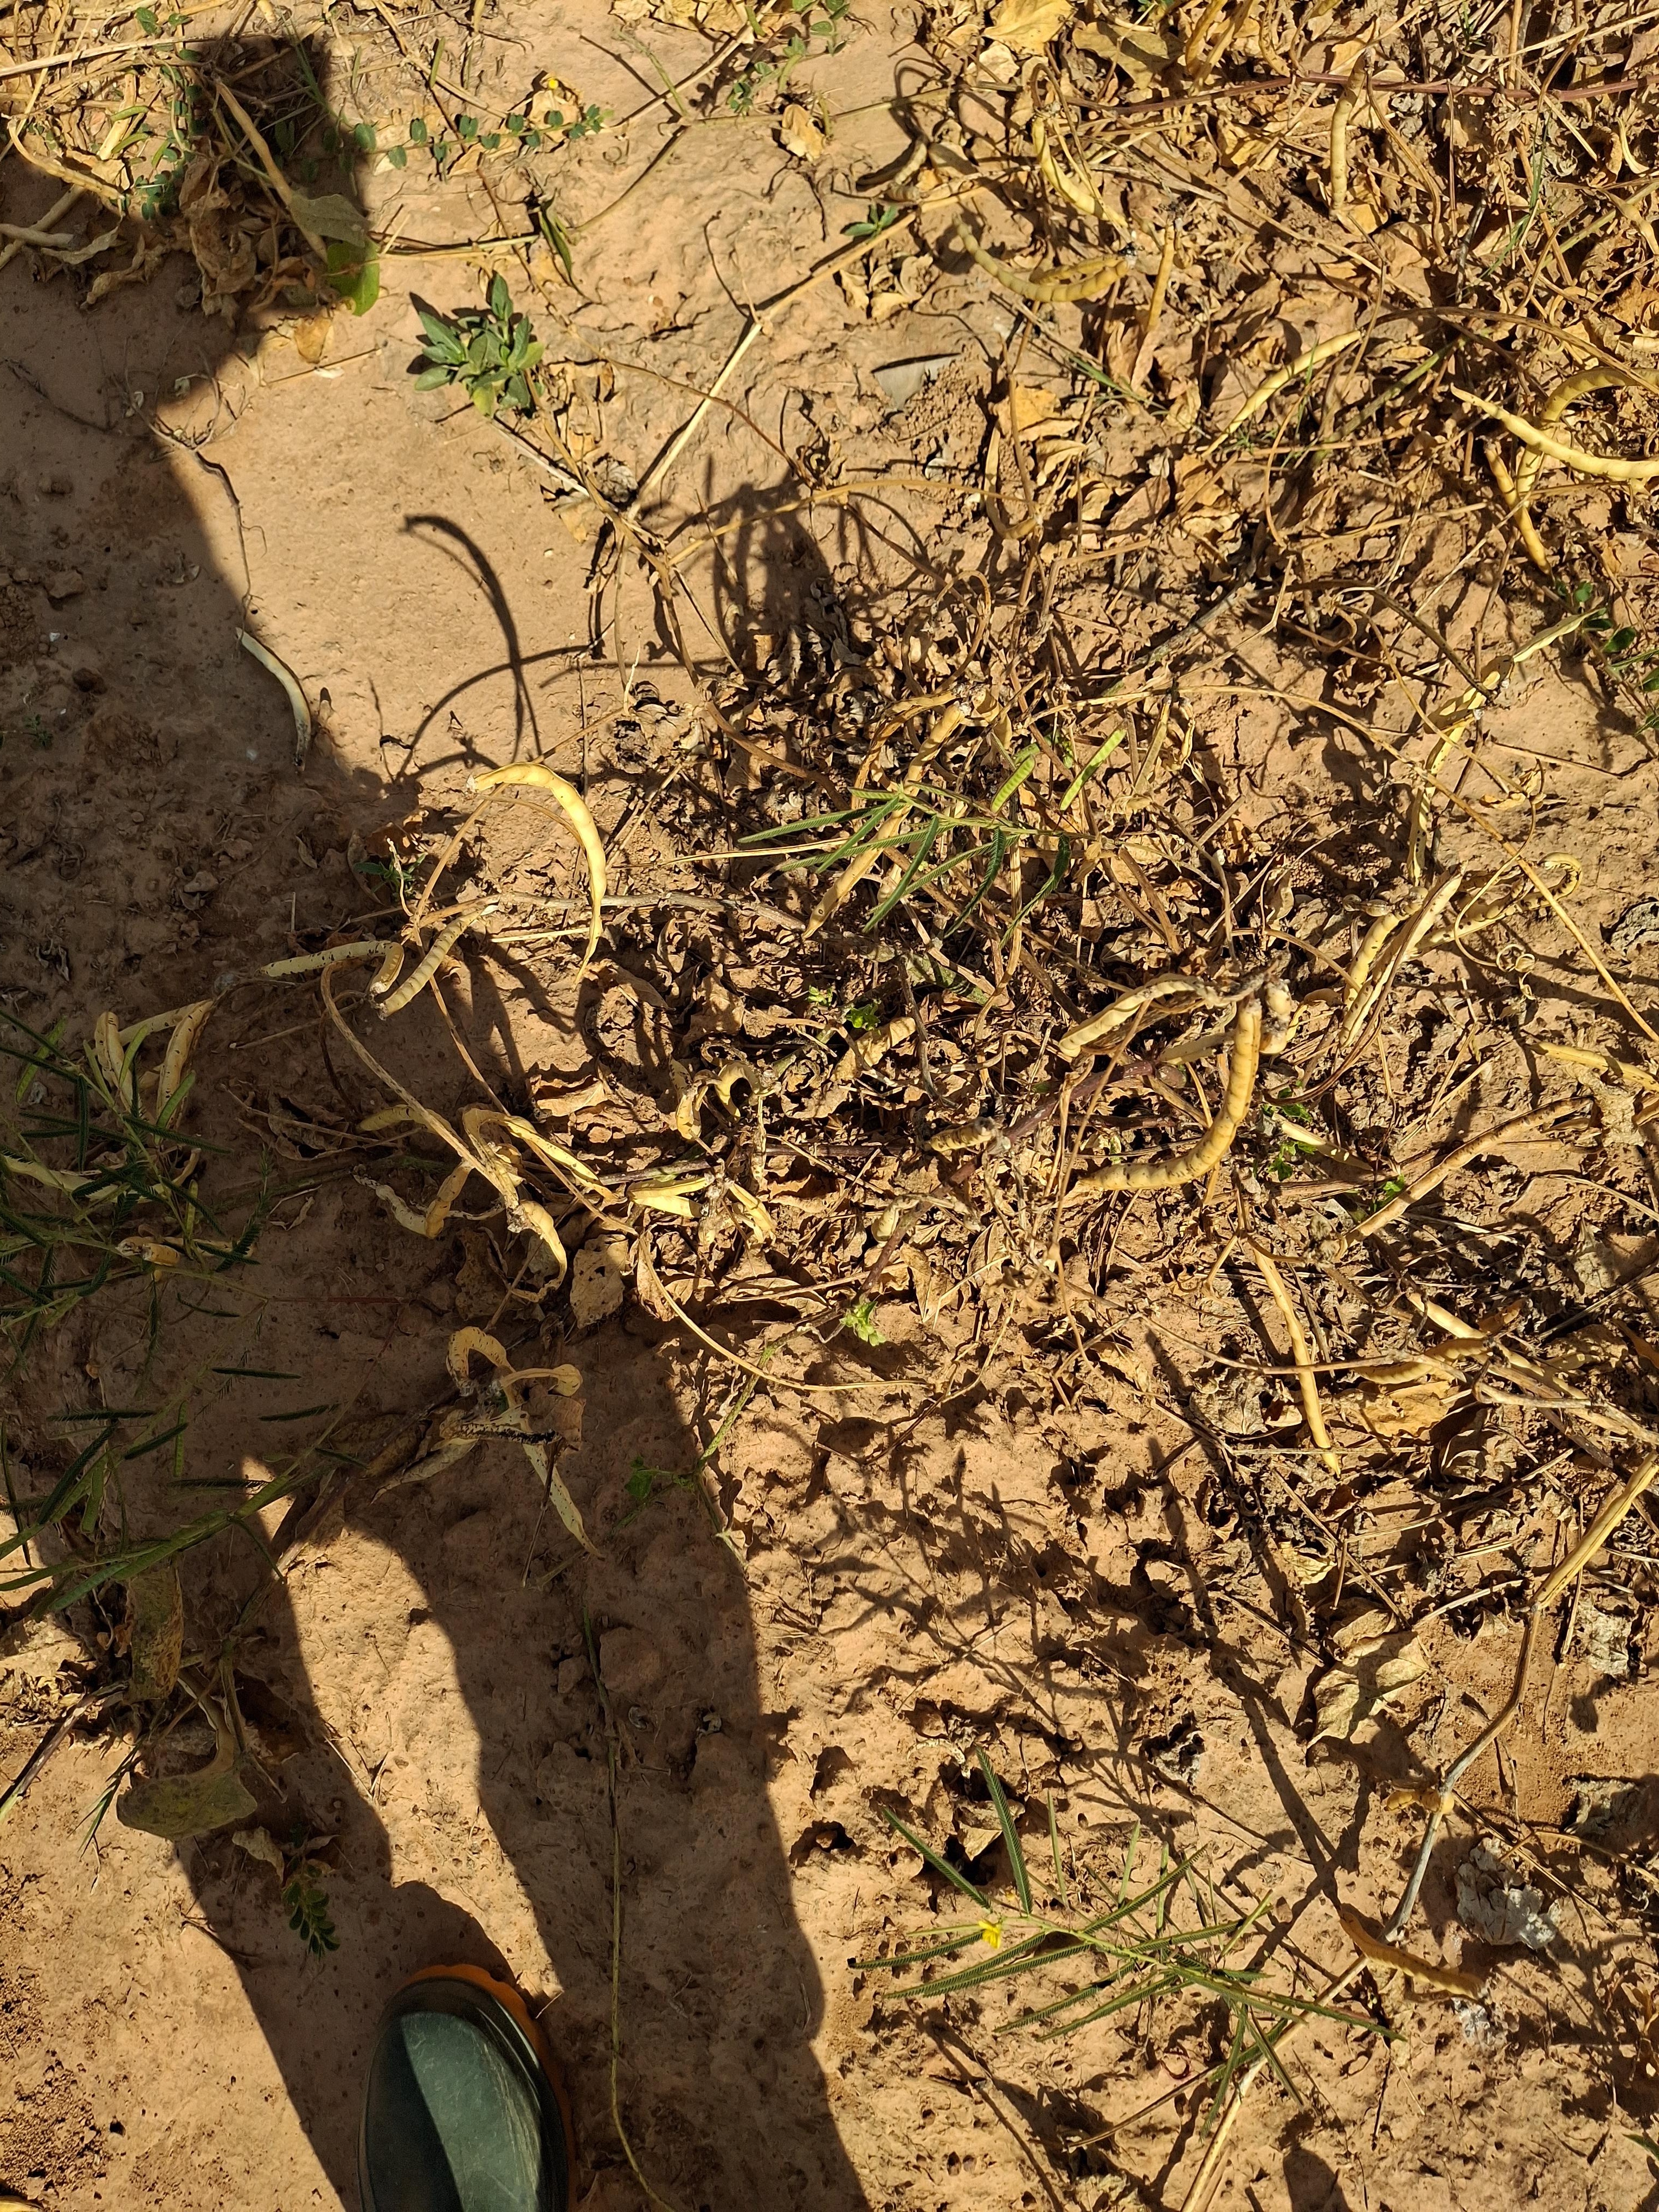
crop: cowpea
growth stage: maturity
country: Nigeria
